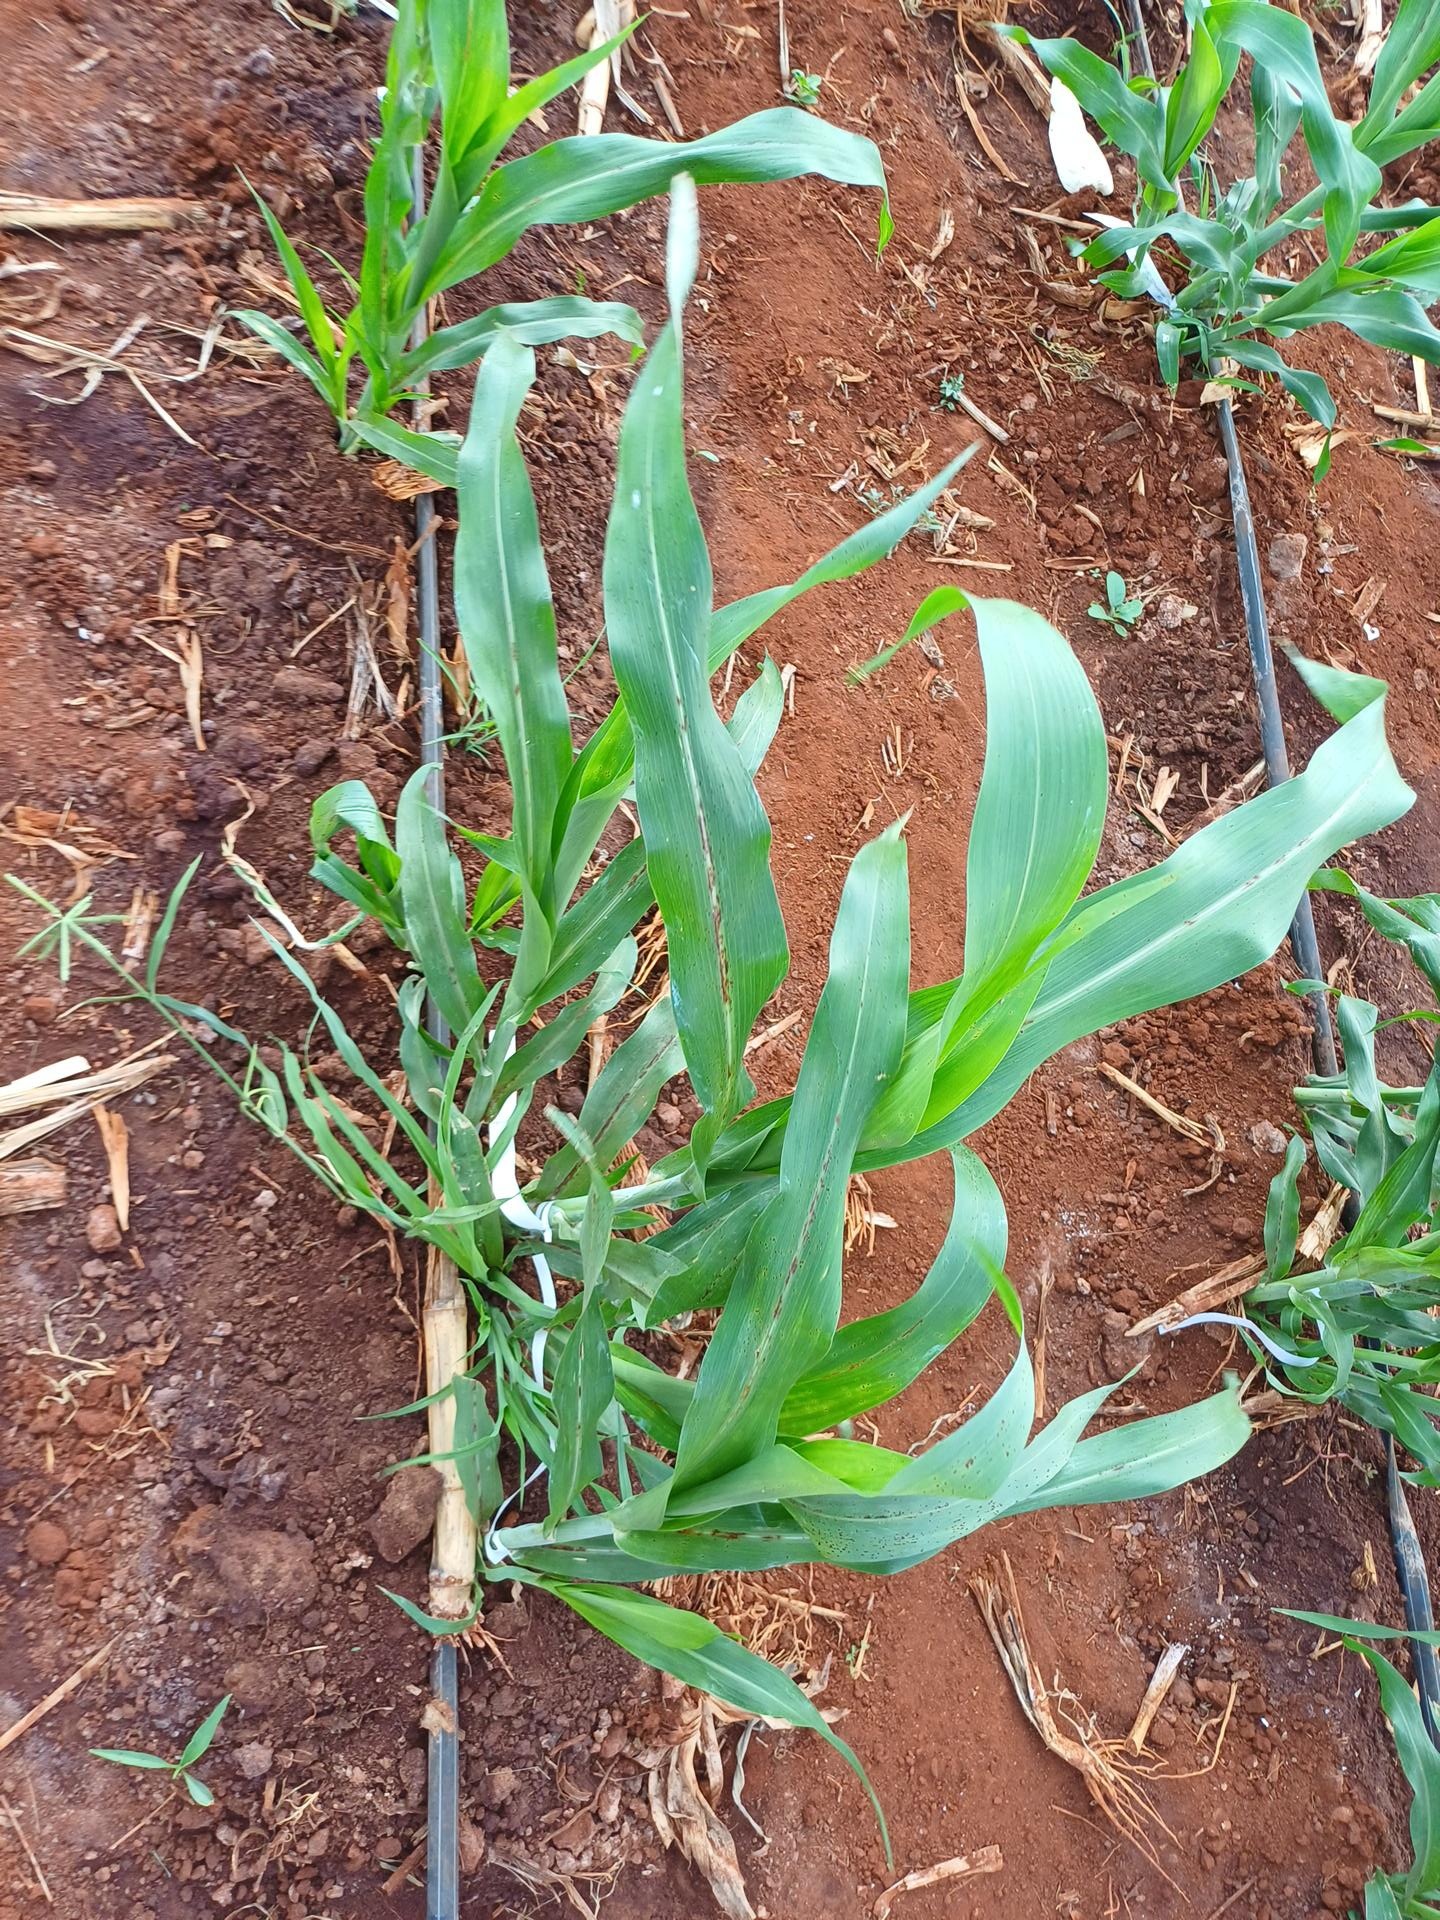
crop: sorghum
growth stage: vegetative
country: Kenya
